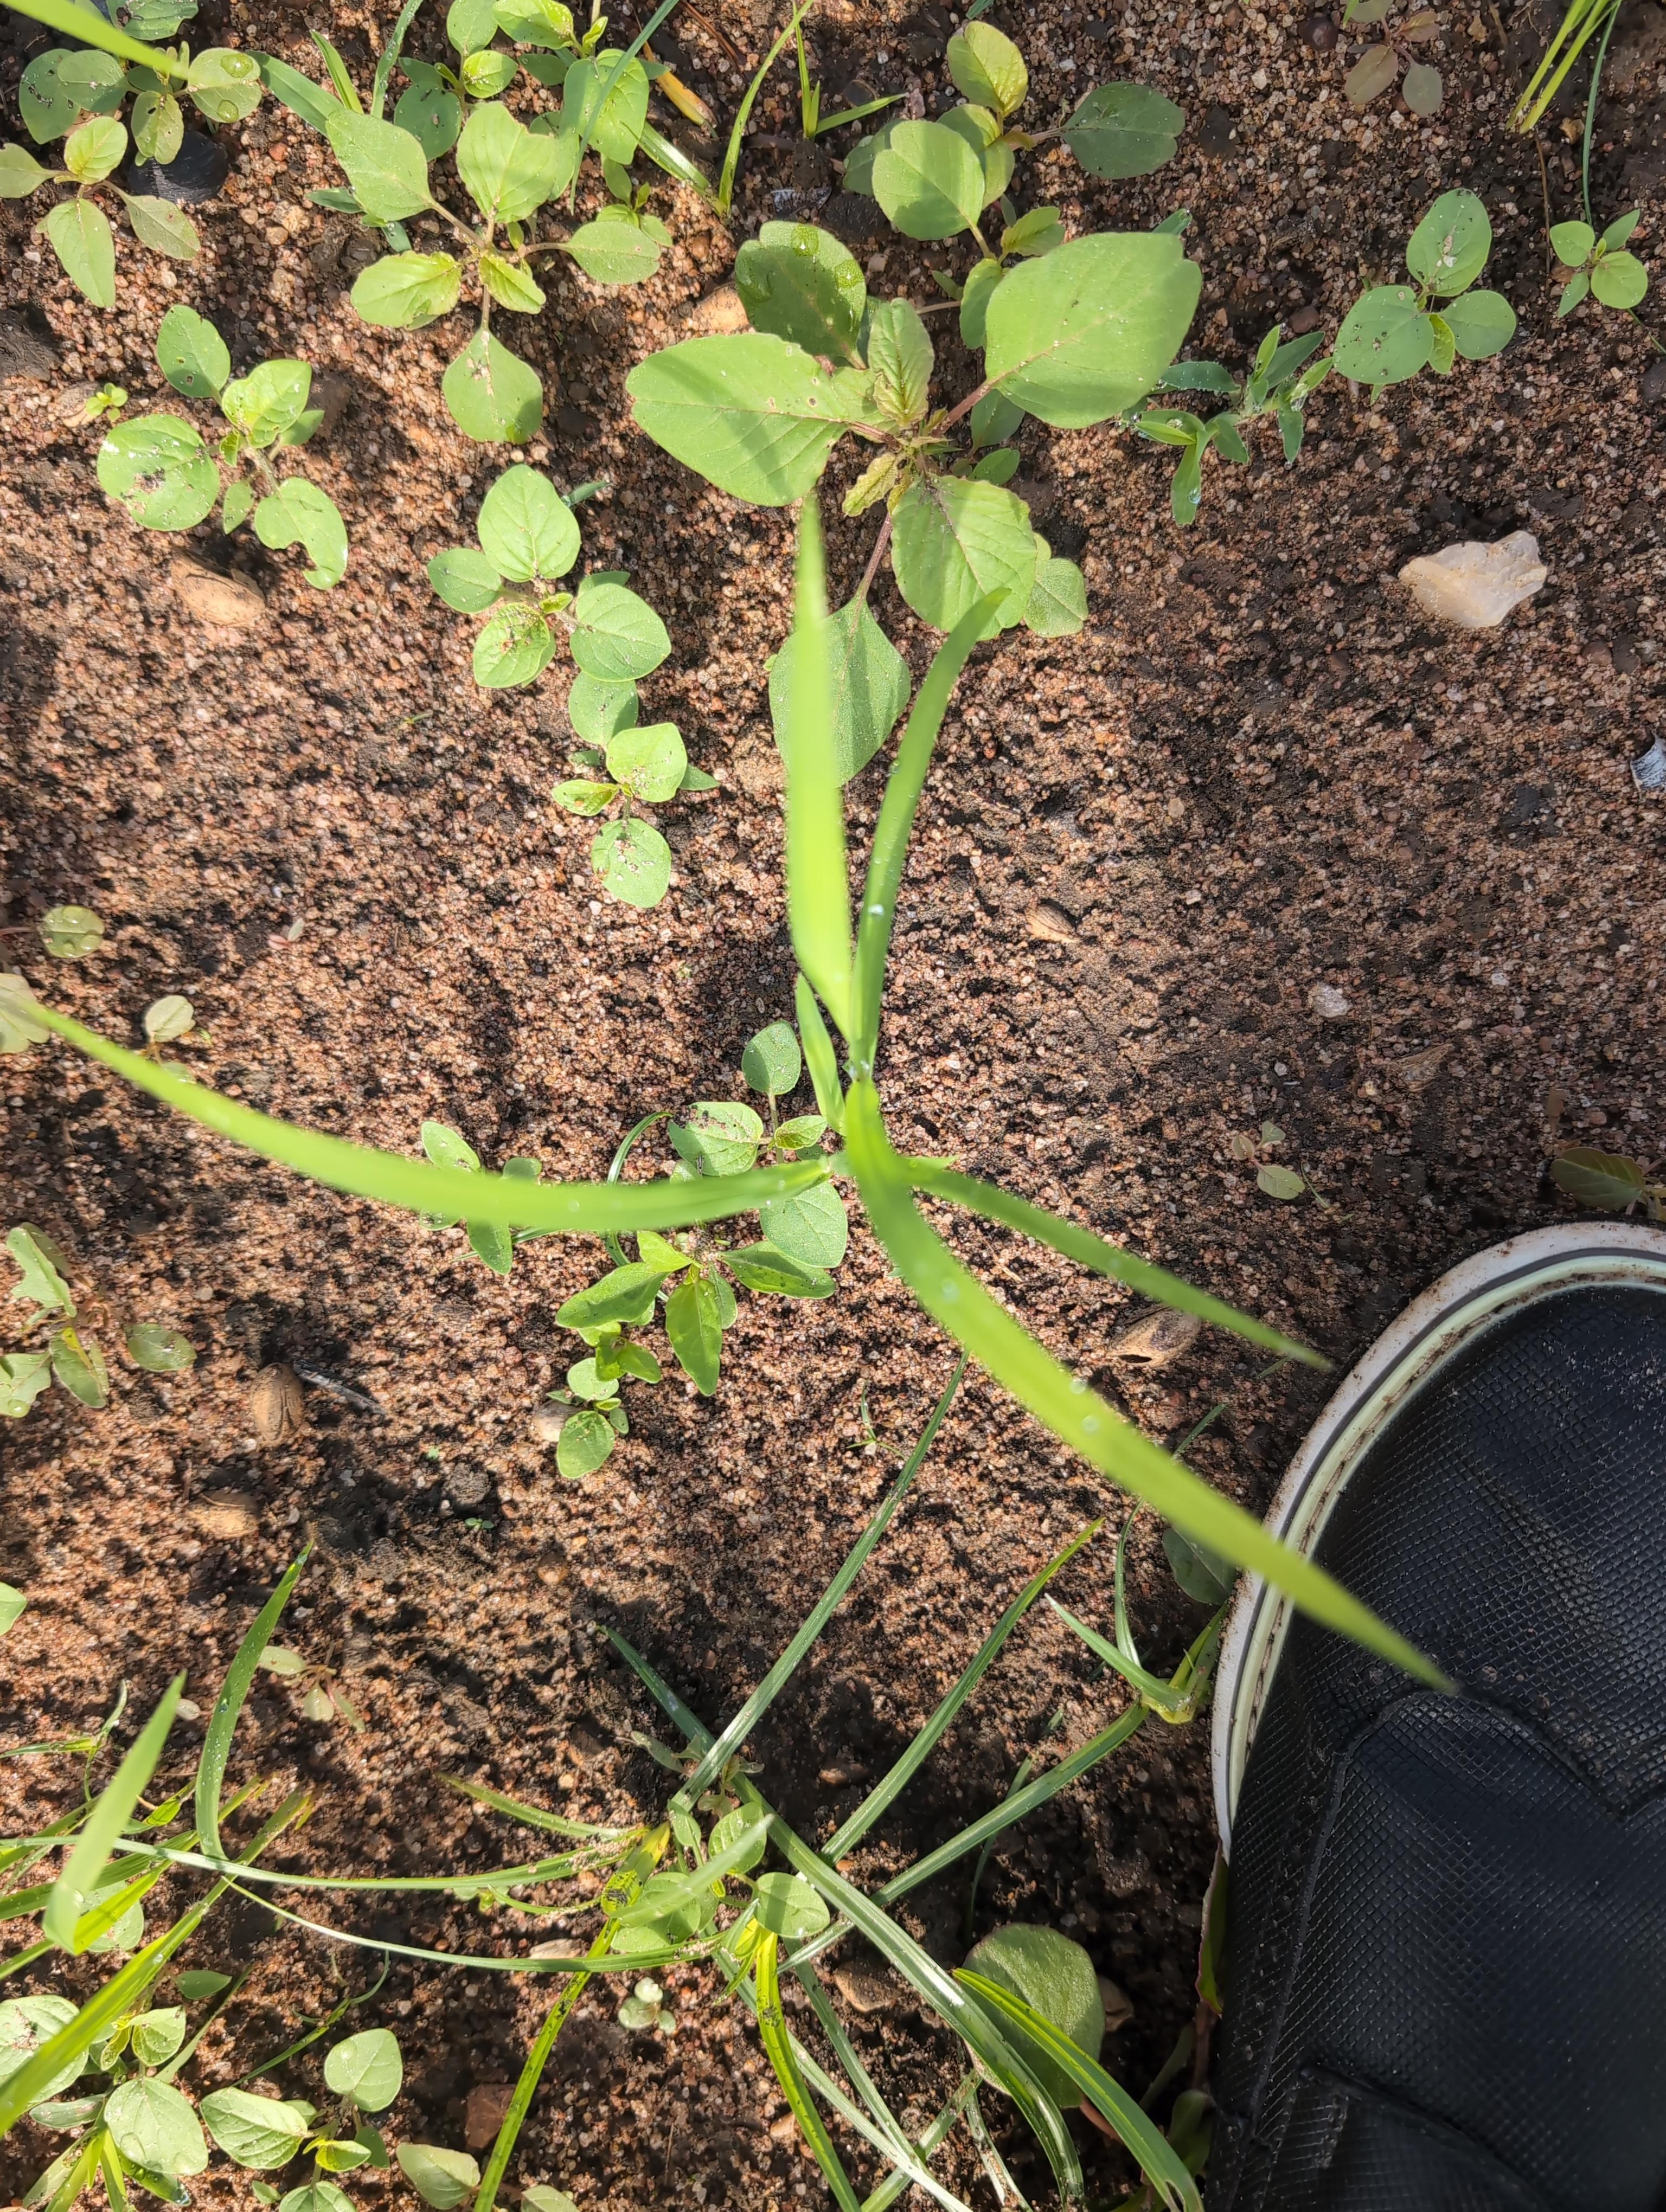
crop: rice
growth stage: establishment seedling
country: Côte d'Ivoire
